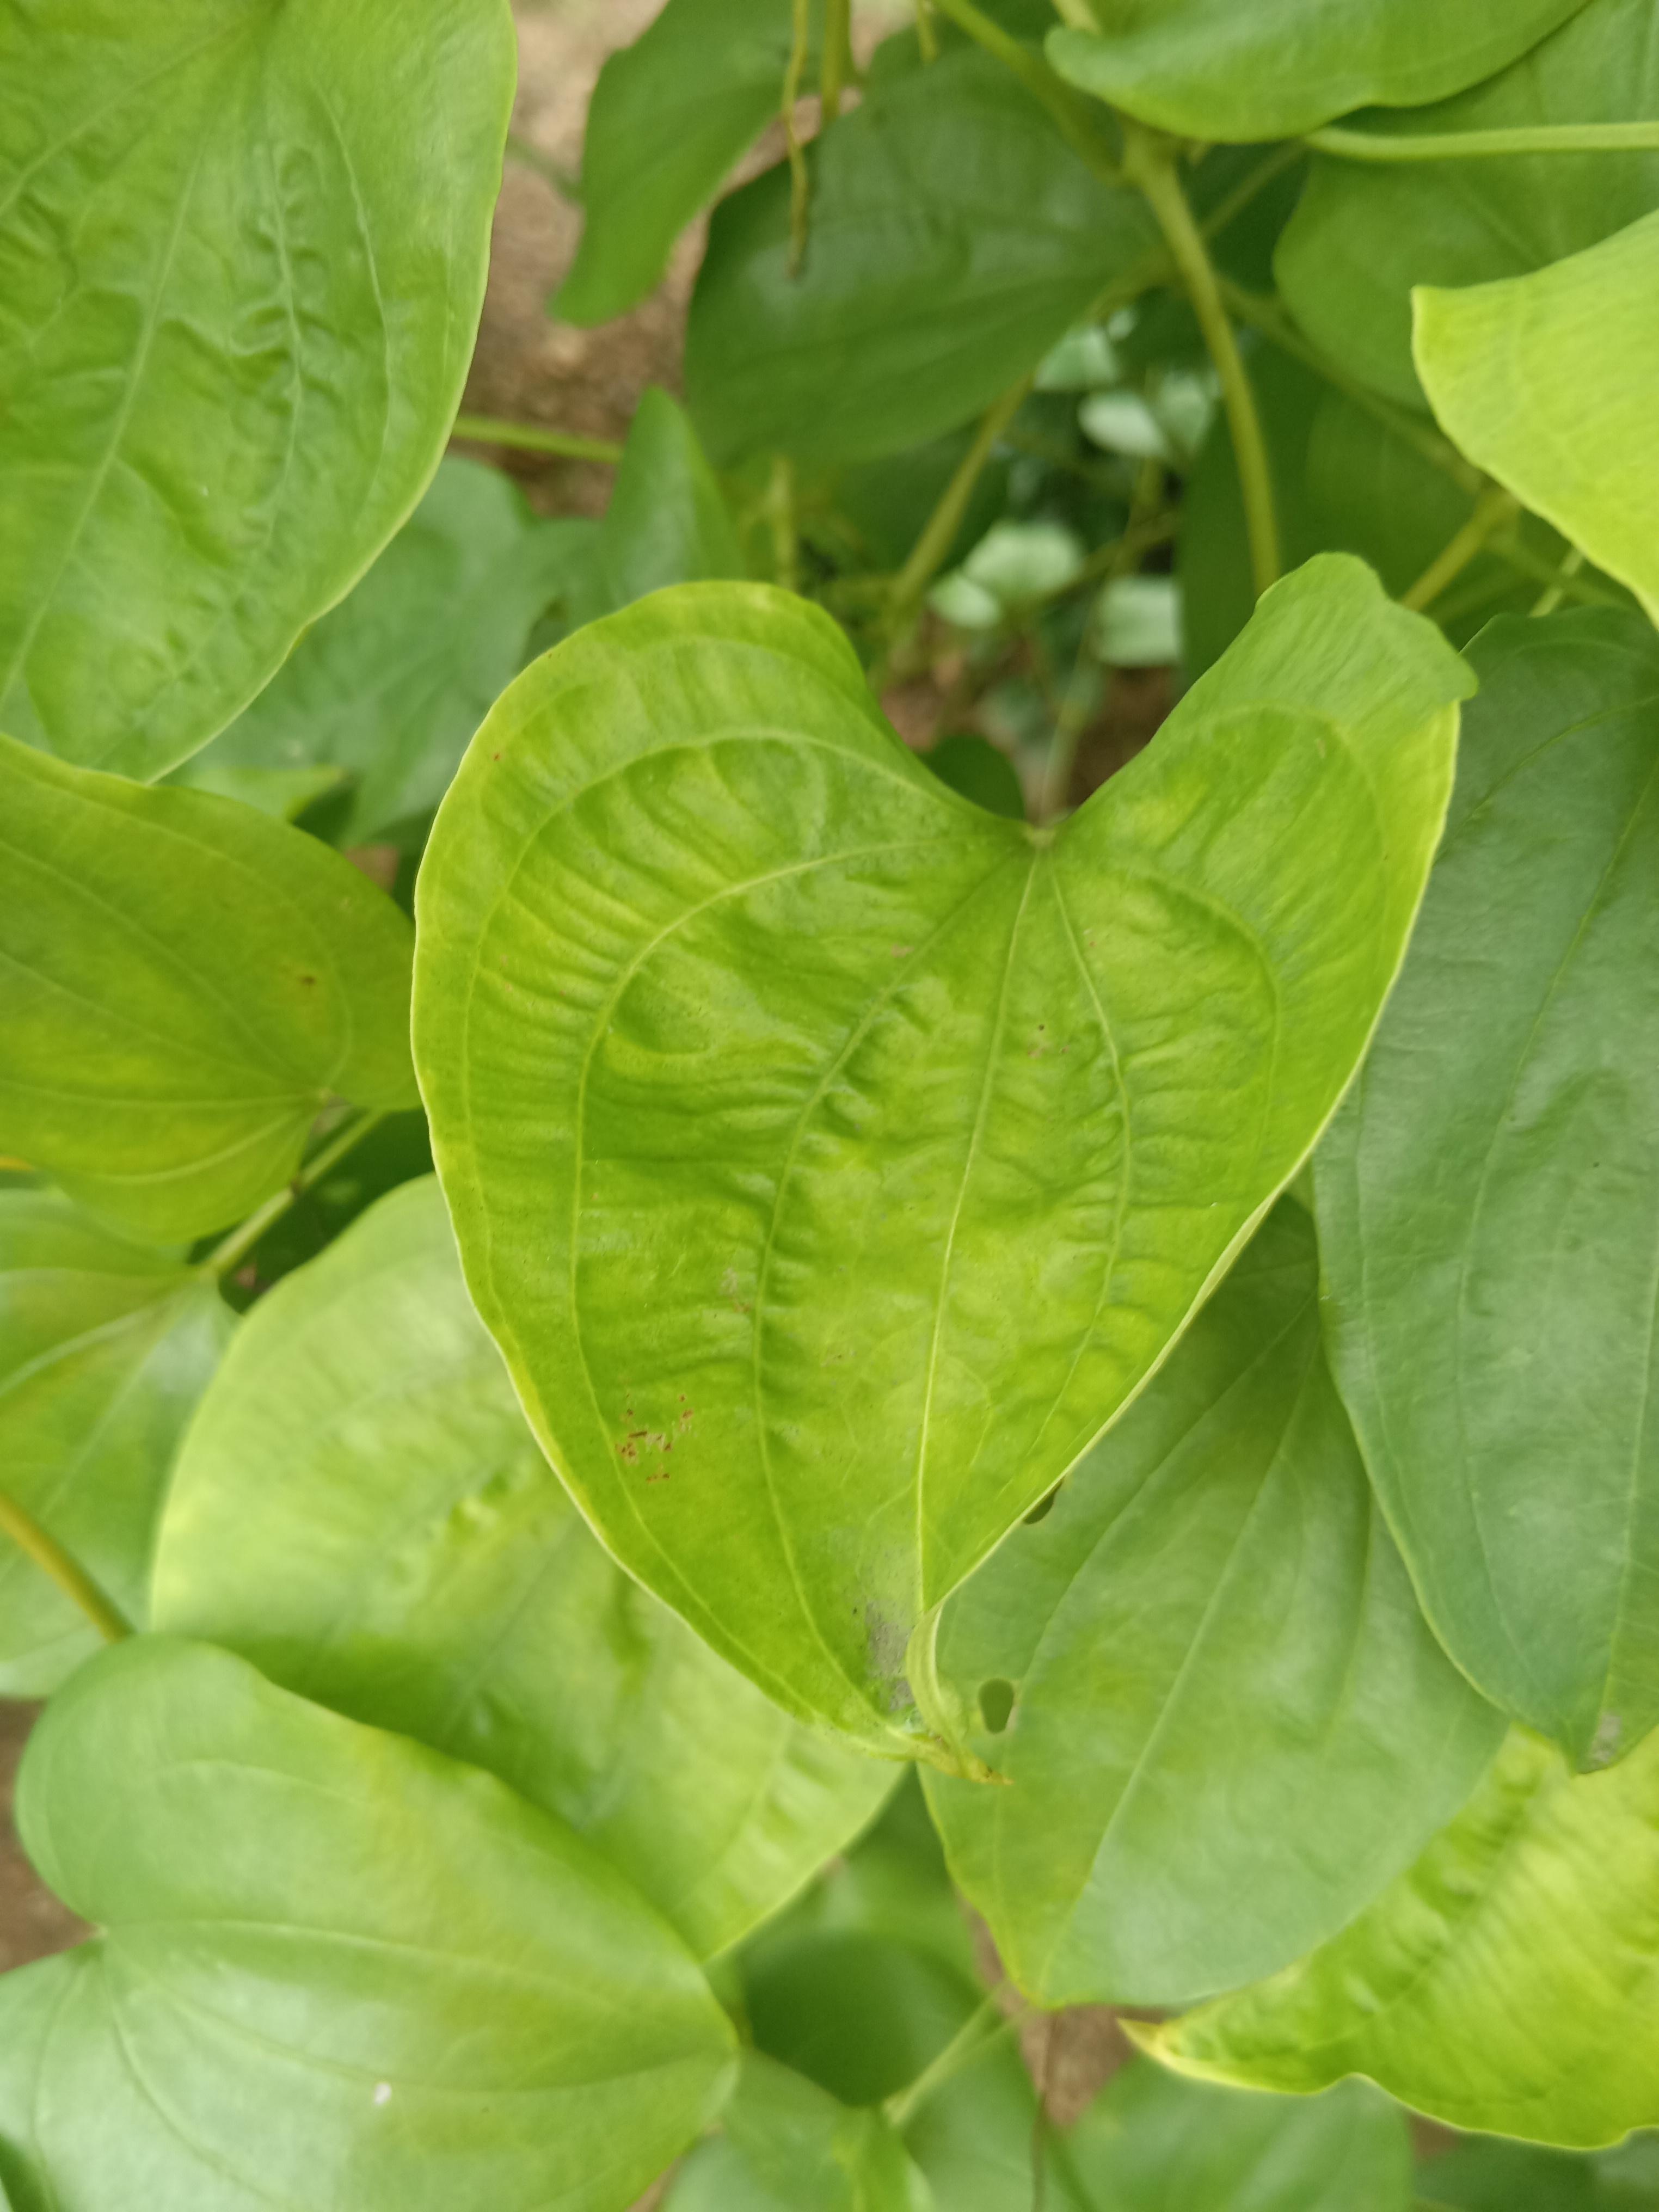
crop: yam
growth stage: vegetative
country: Nigeria
